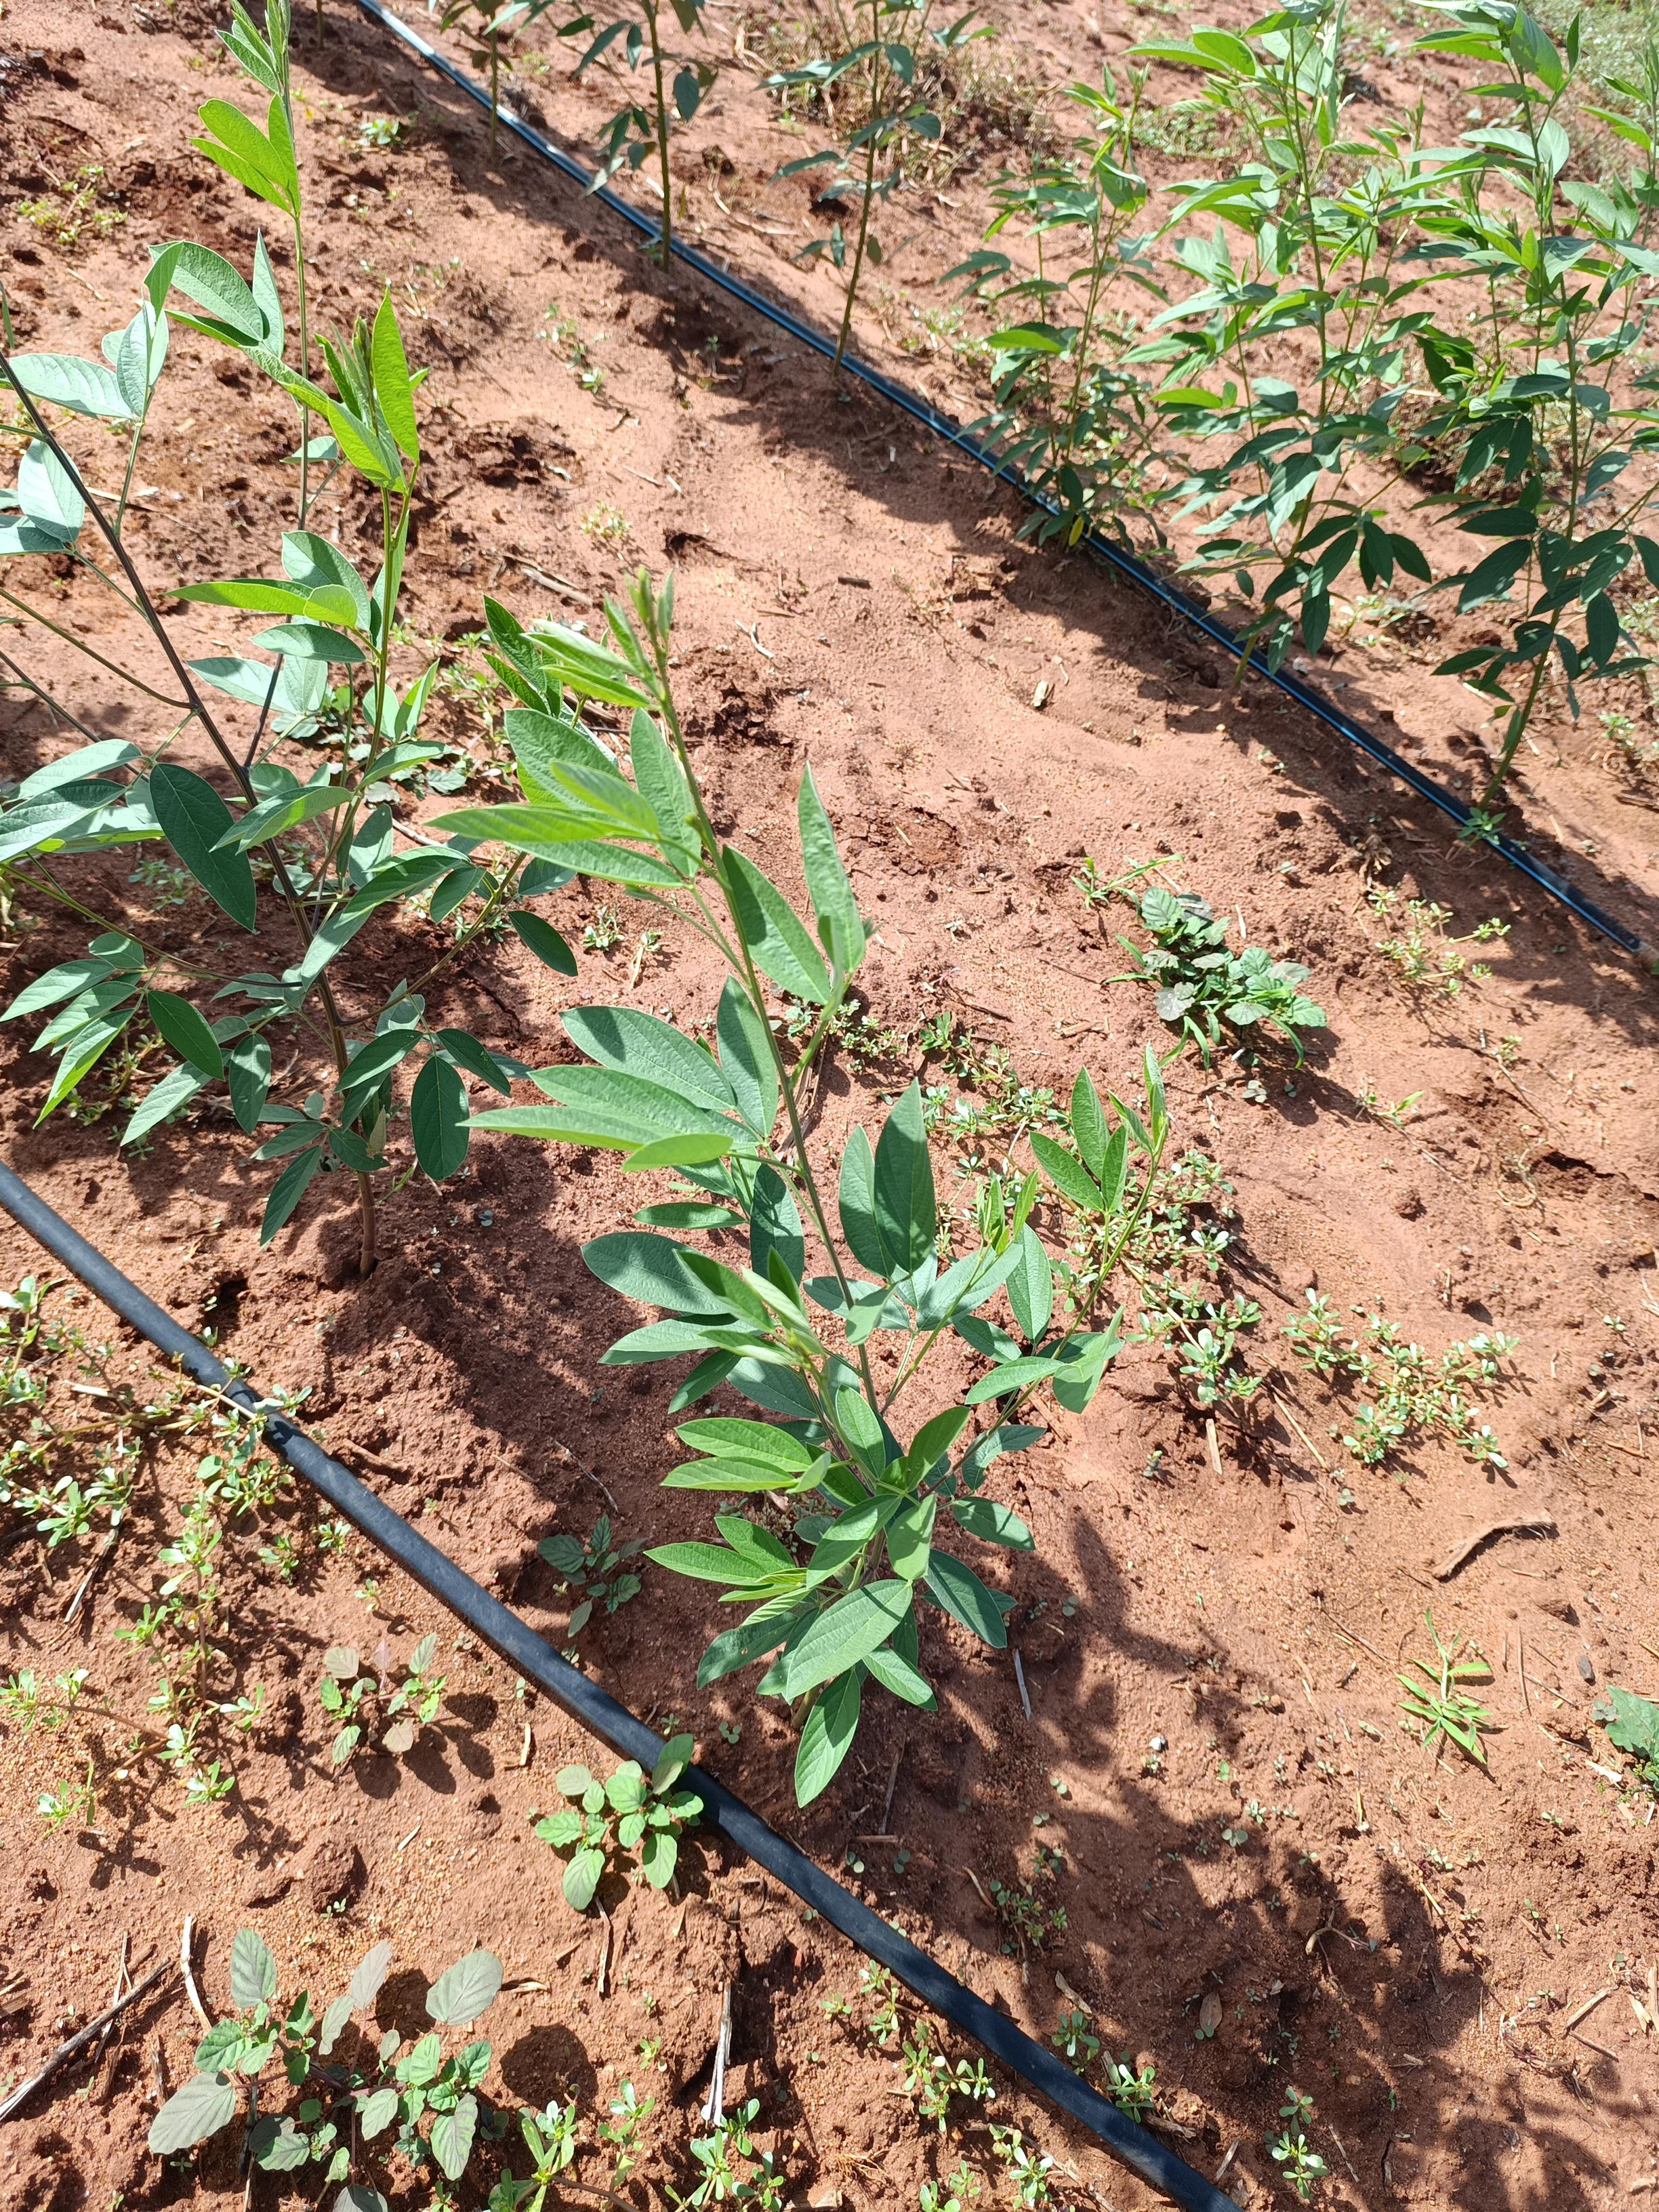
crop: pigeonpea
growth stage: vegetative
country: Kenya
